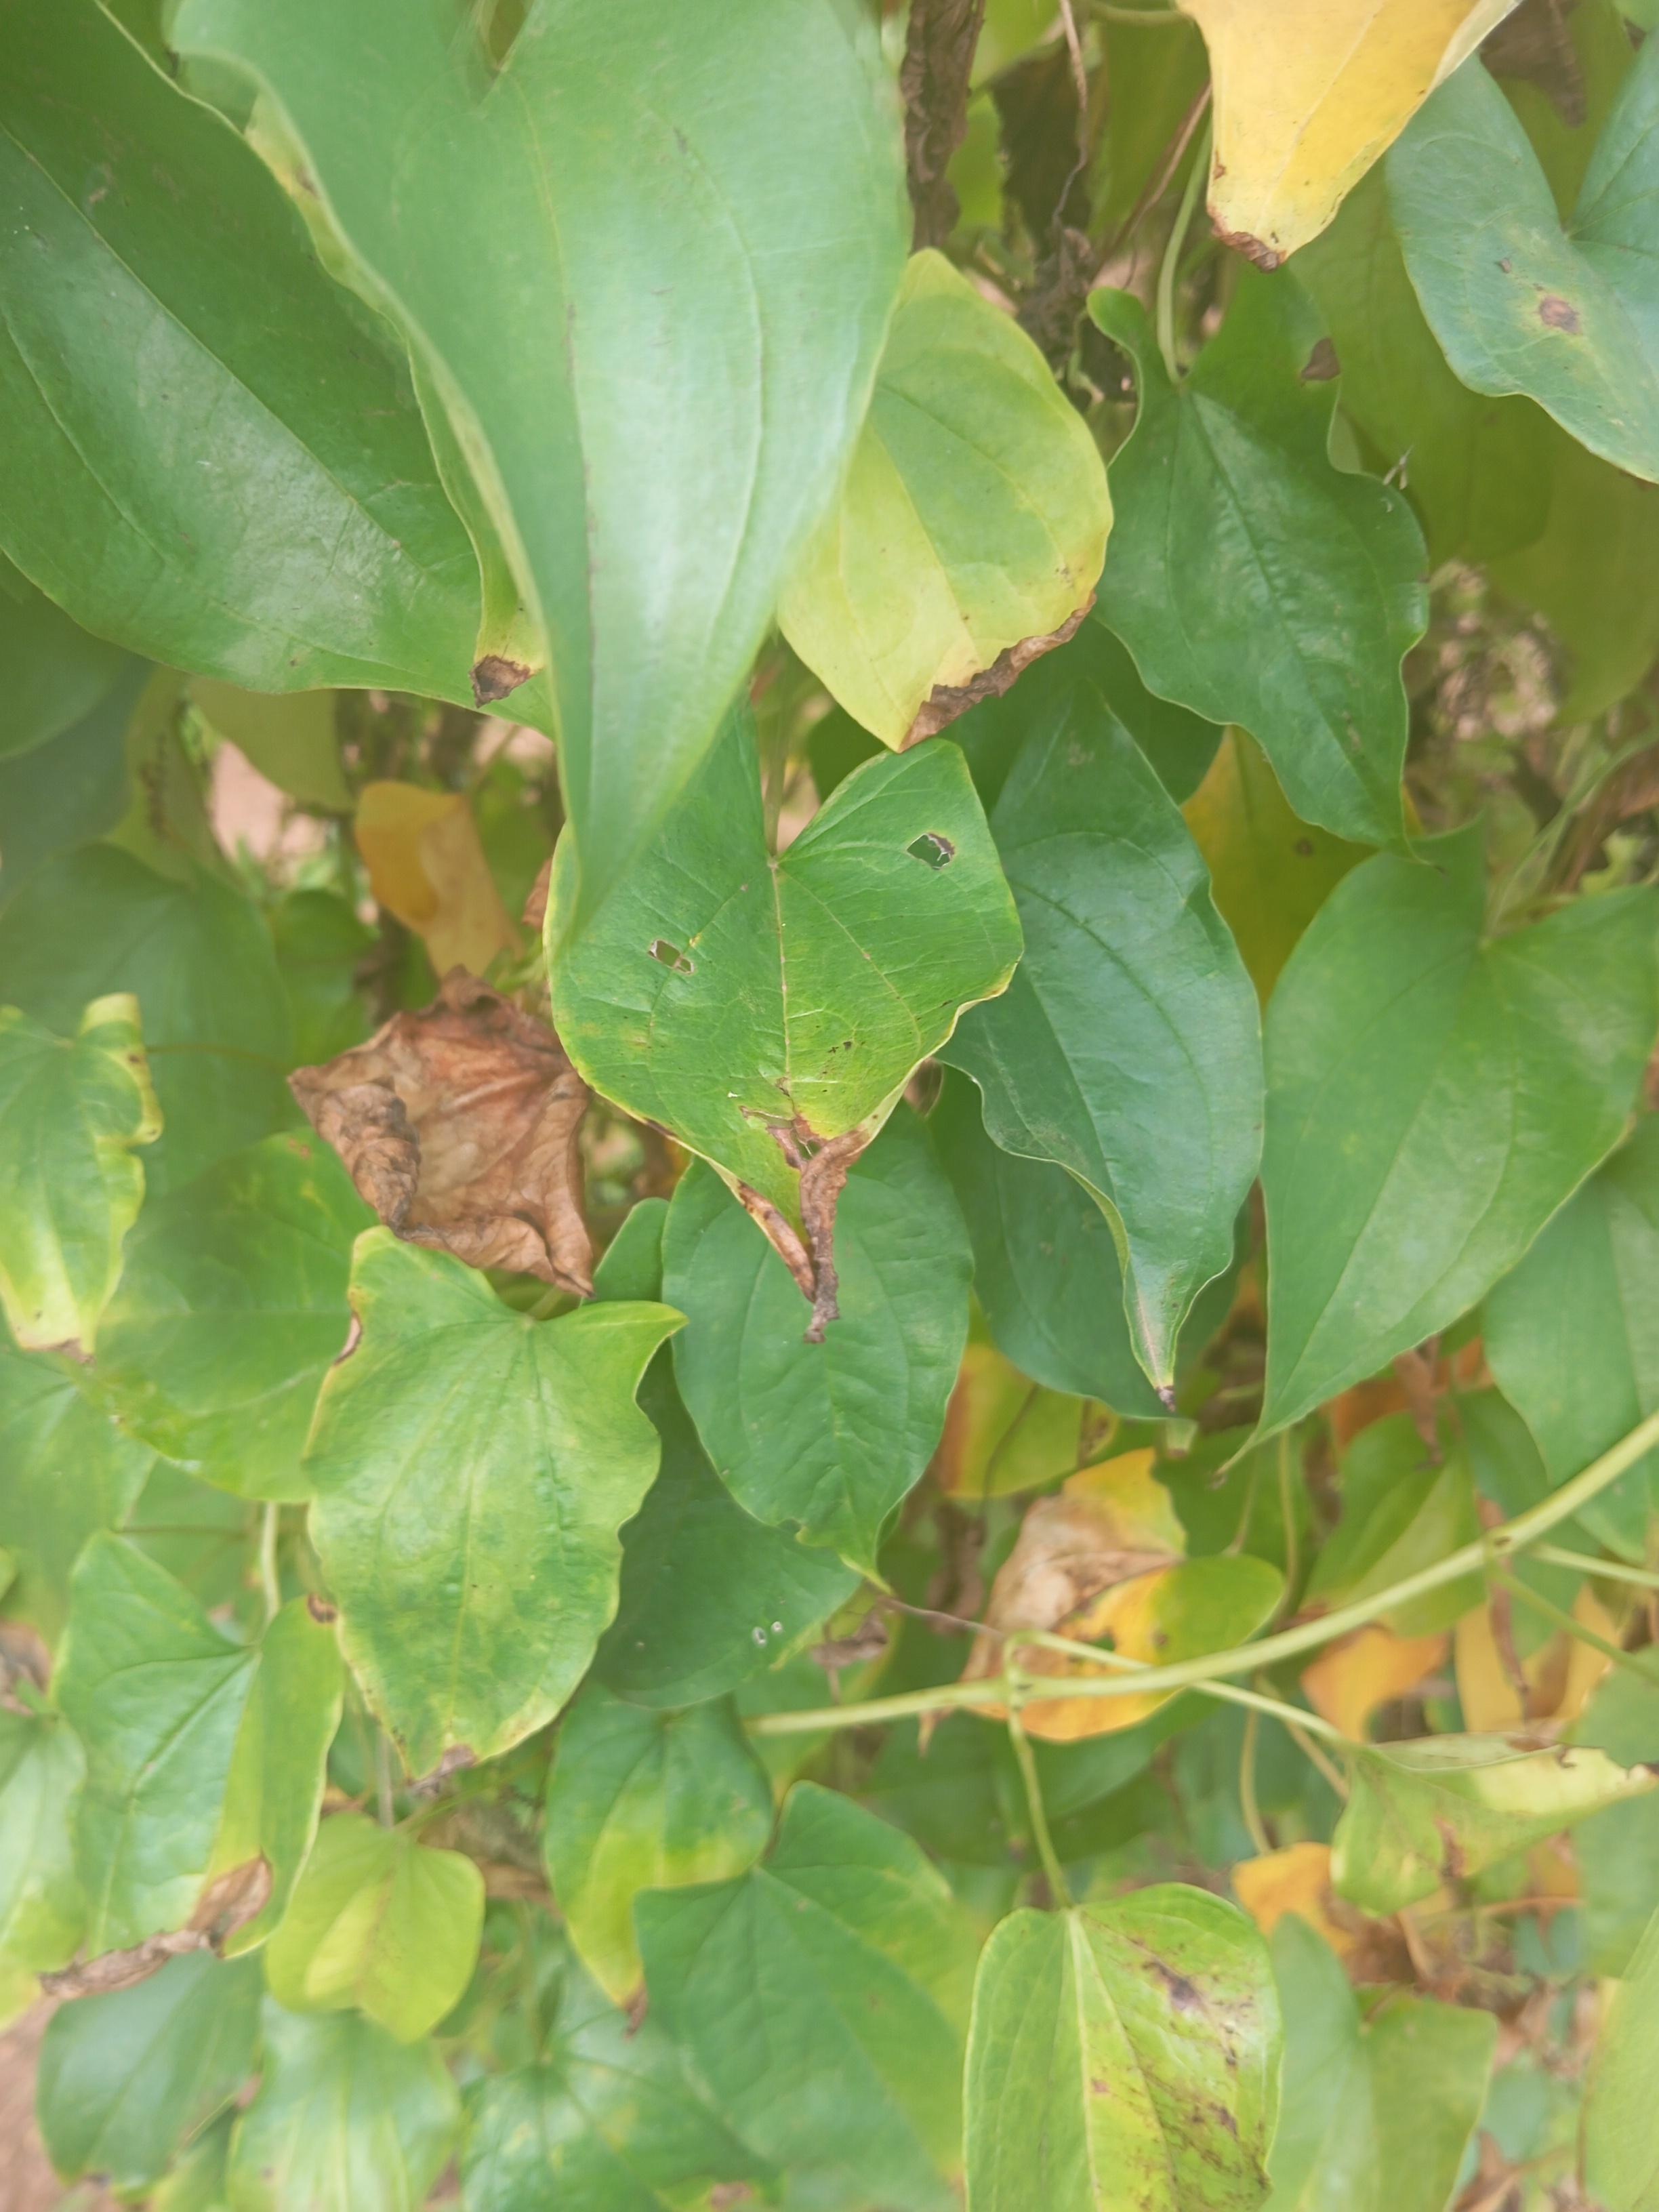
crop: yam
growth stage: maturity
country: Nigeria
